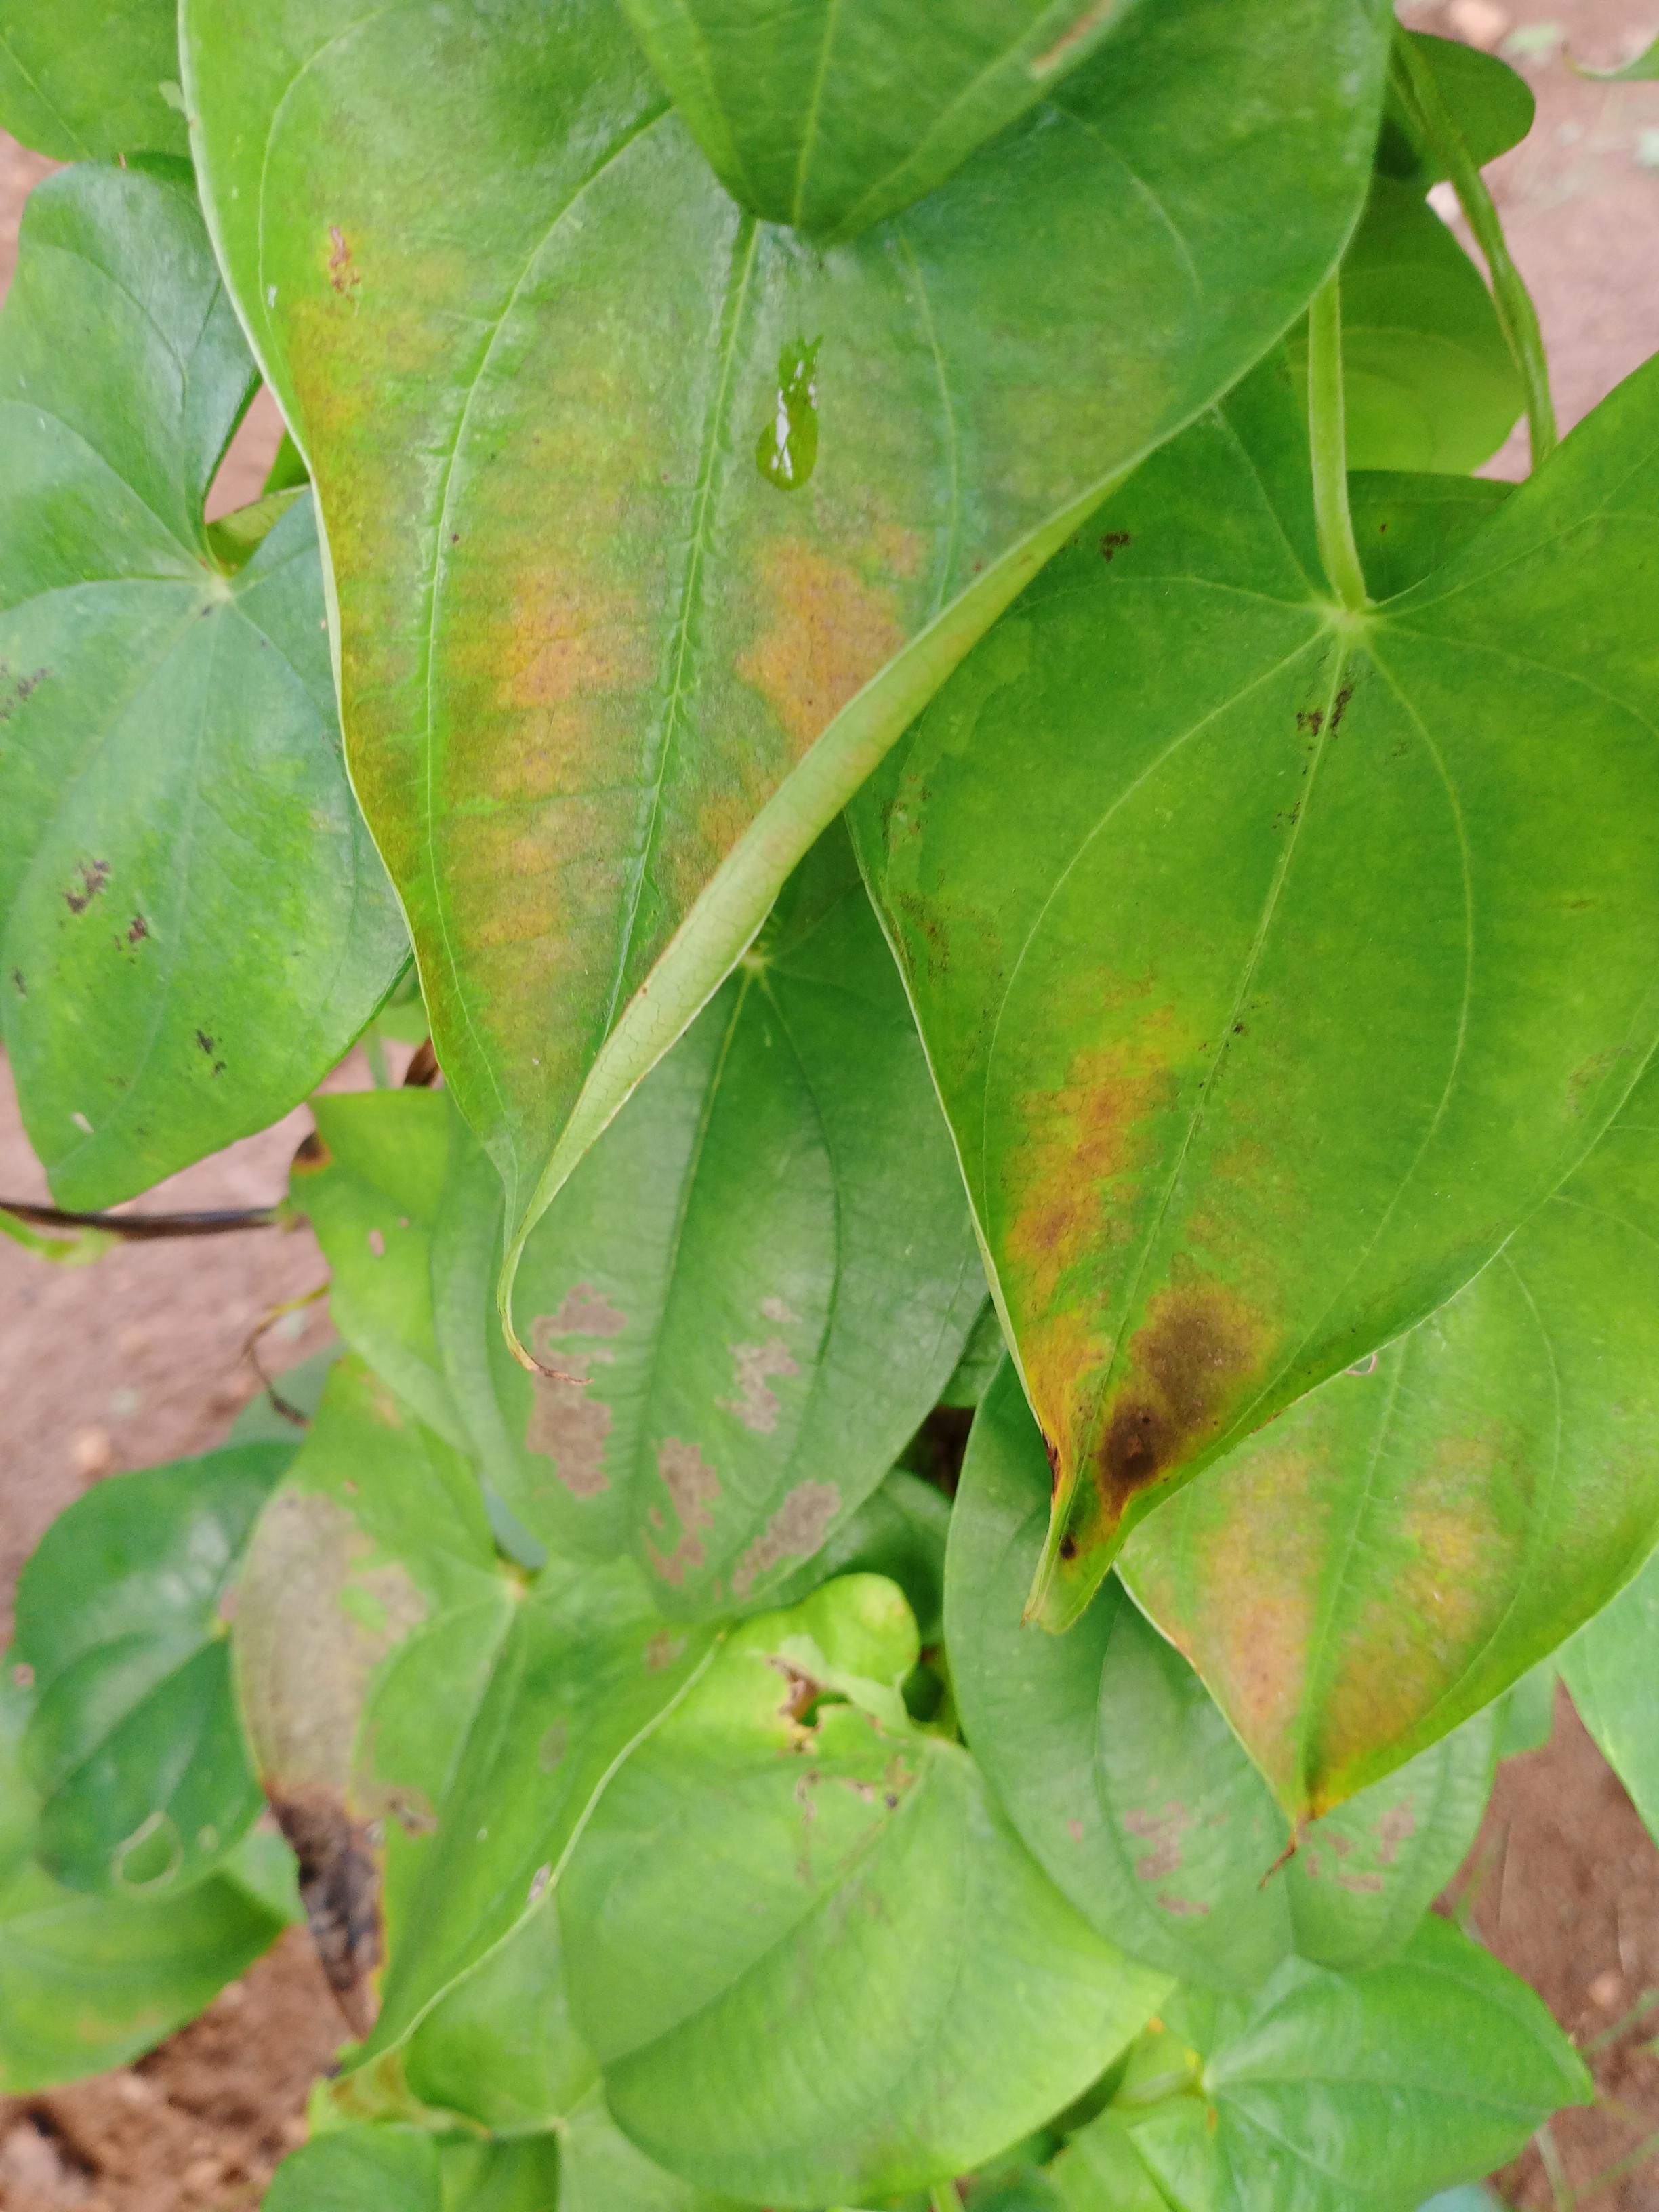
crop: yam
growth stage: vegetative
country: Nigeria
